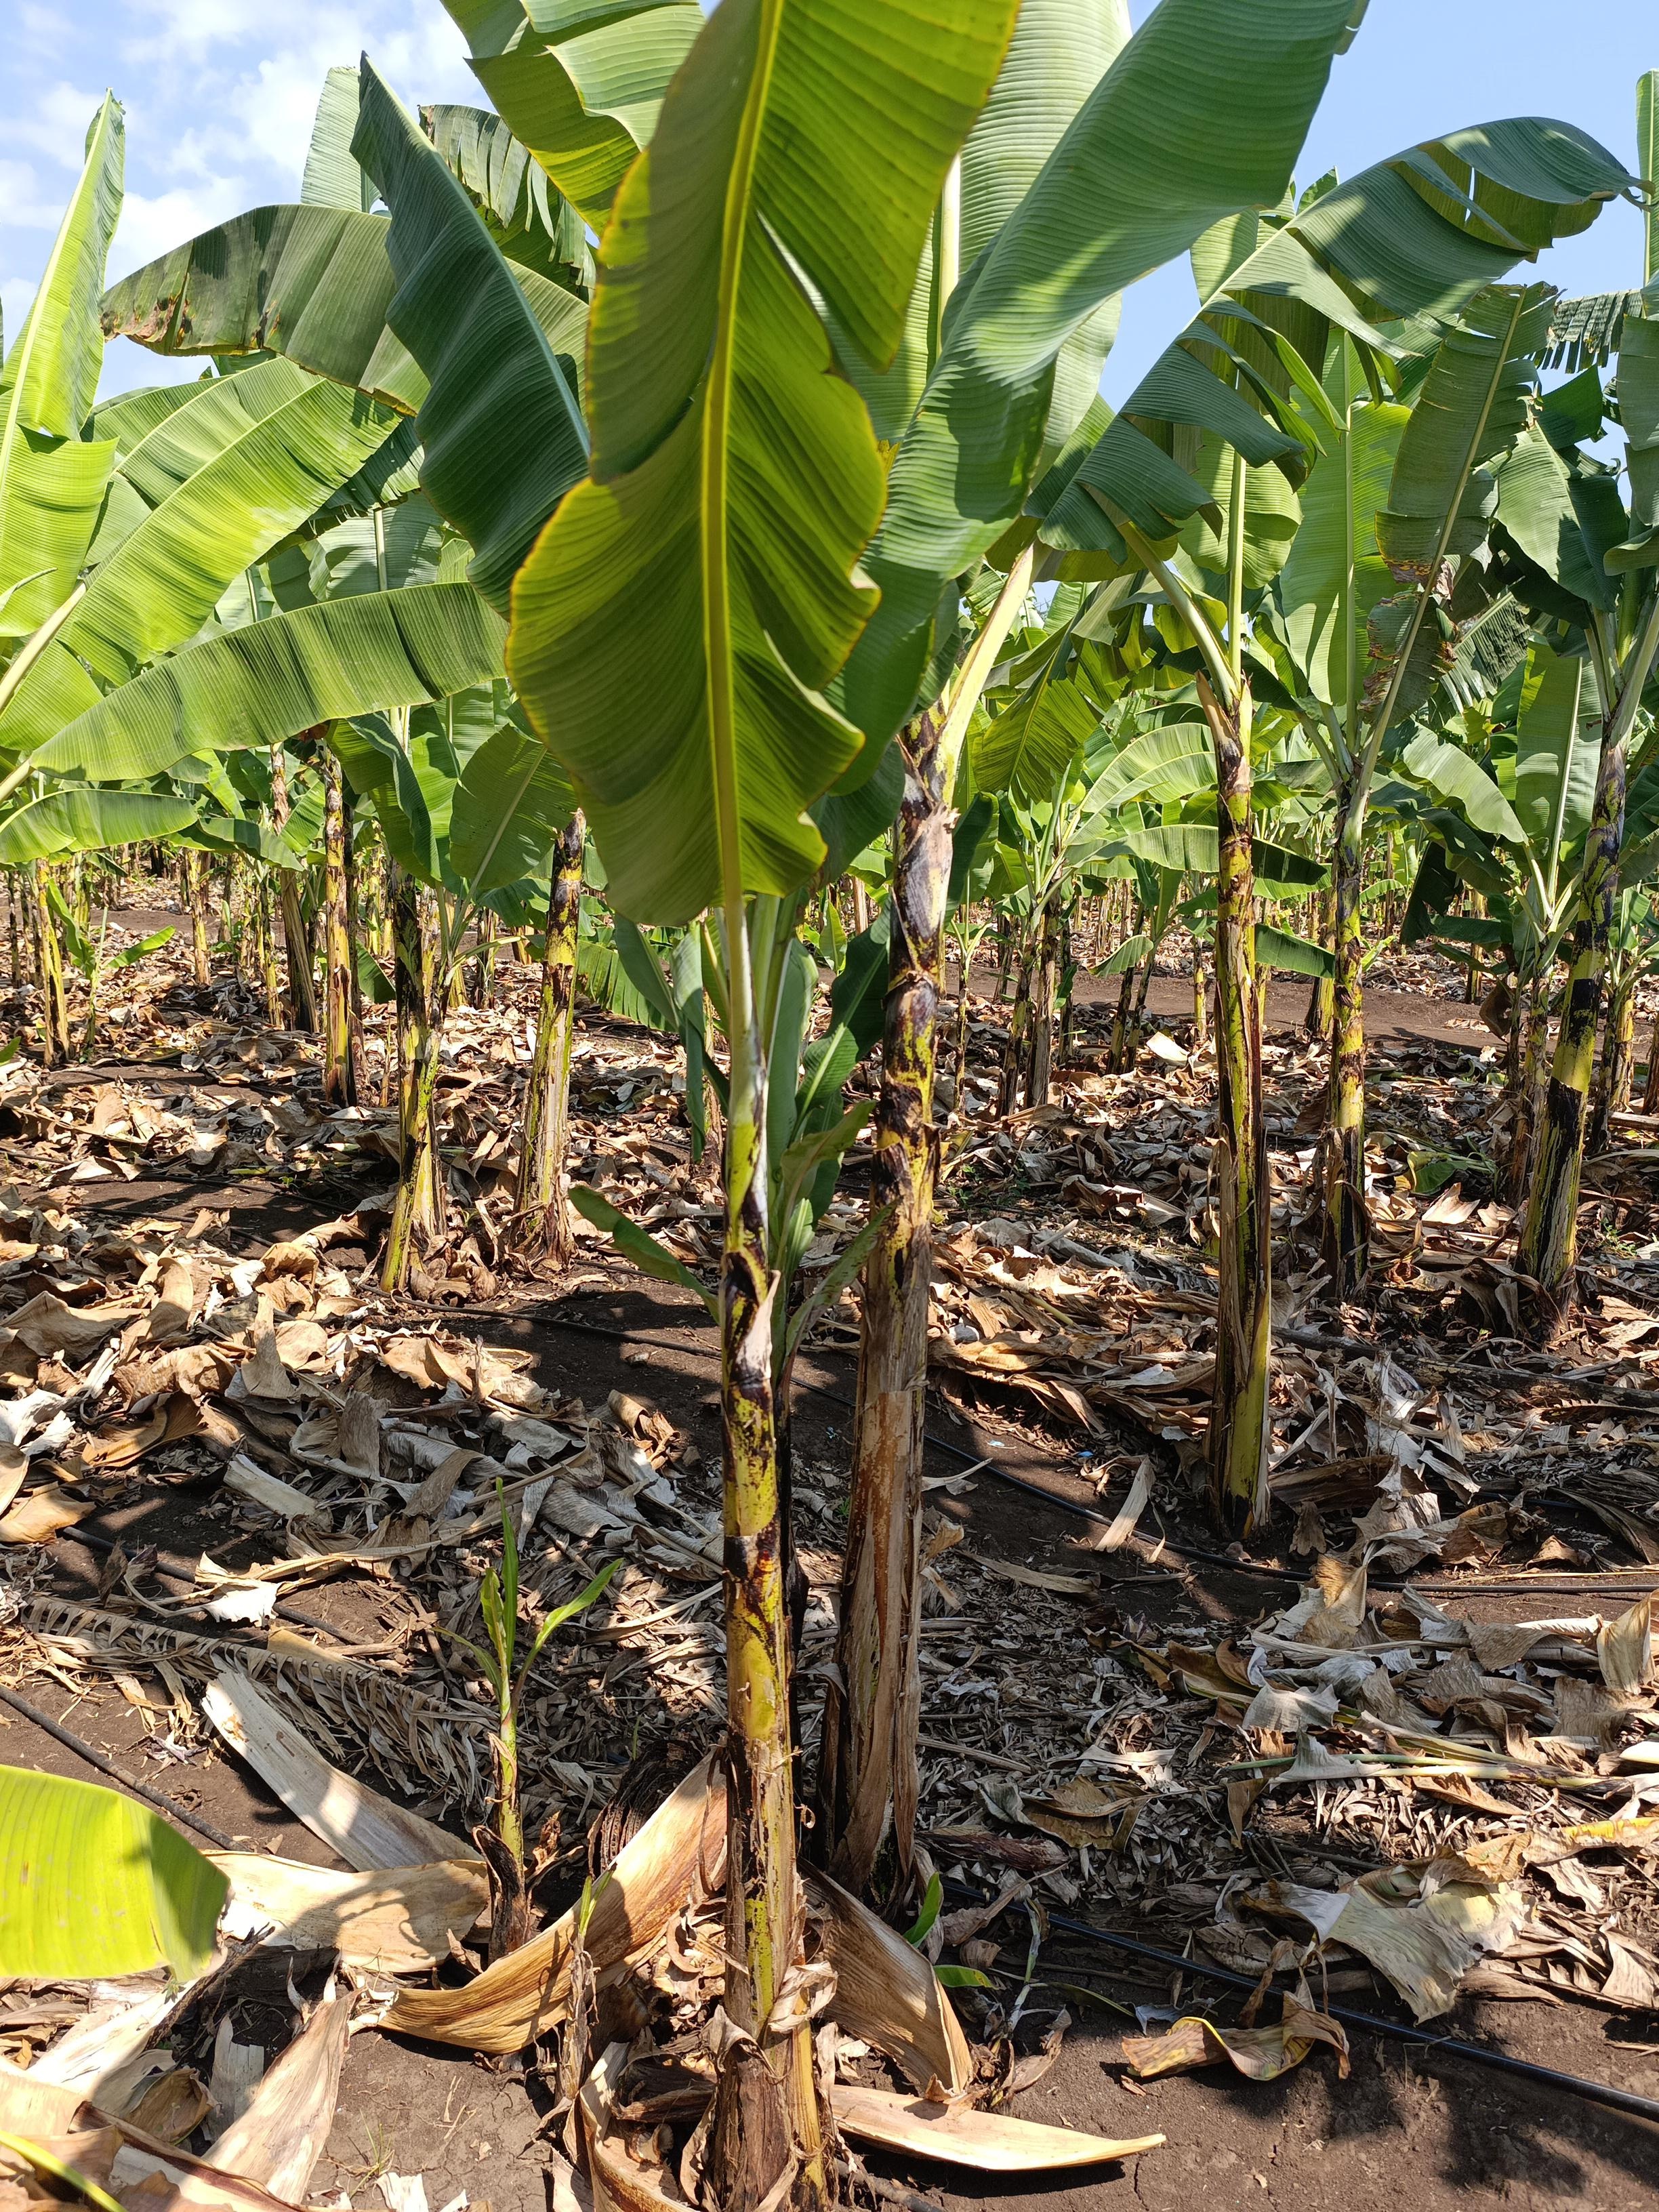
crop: banana
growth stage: vegetative
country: Tanzania
